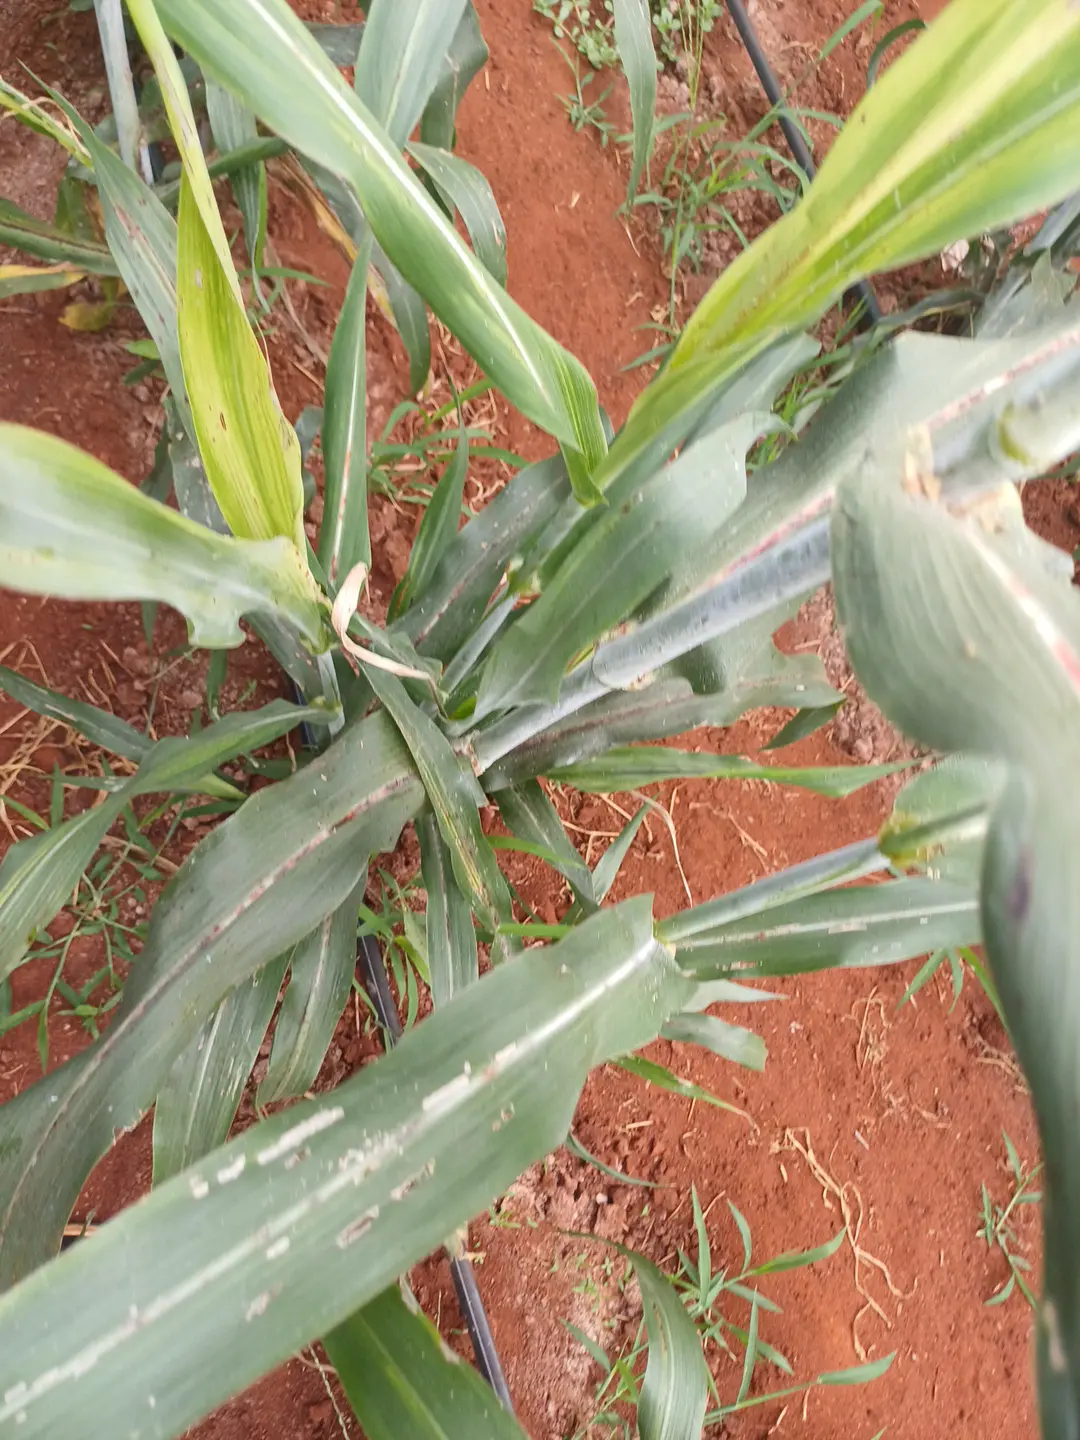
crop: sorghum
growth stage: filling grain
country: Kenya
